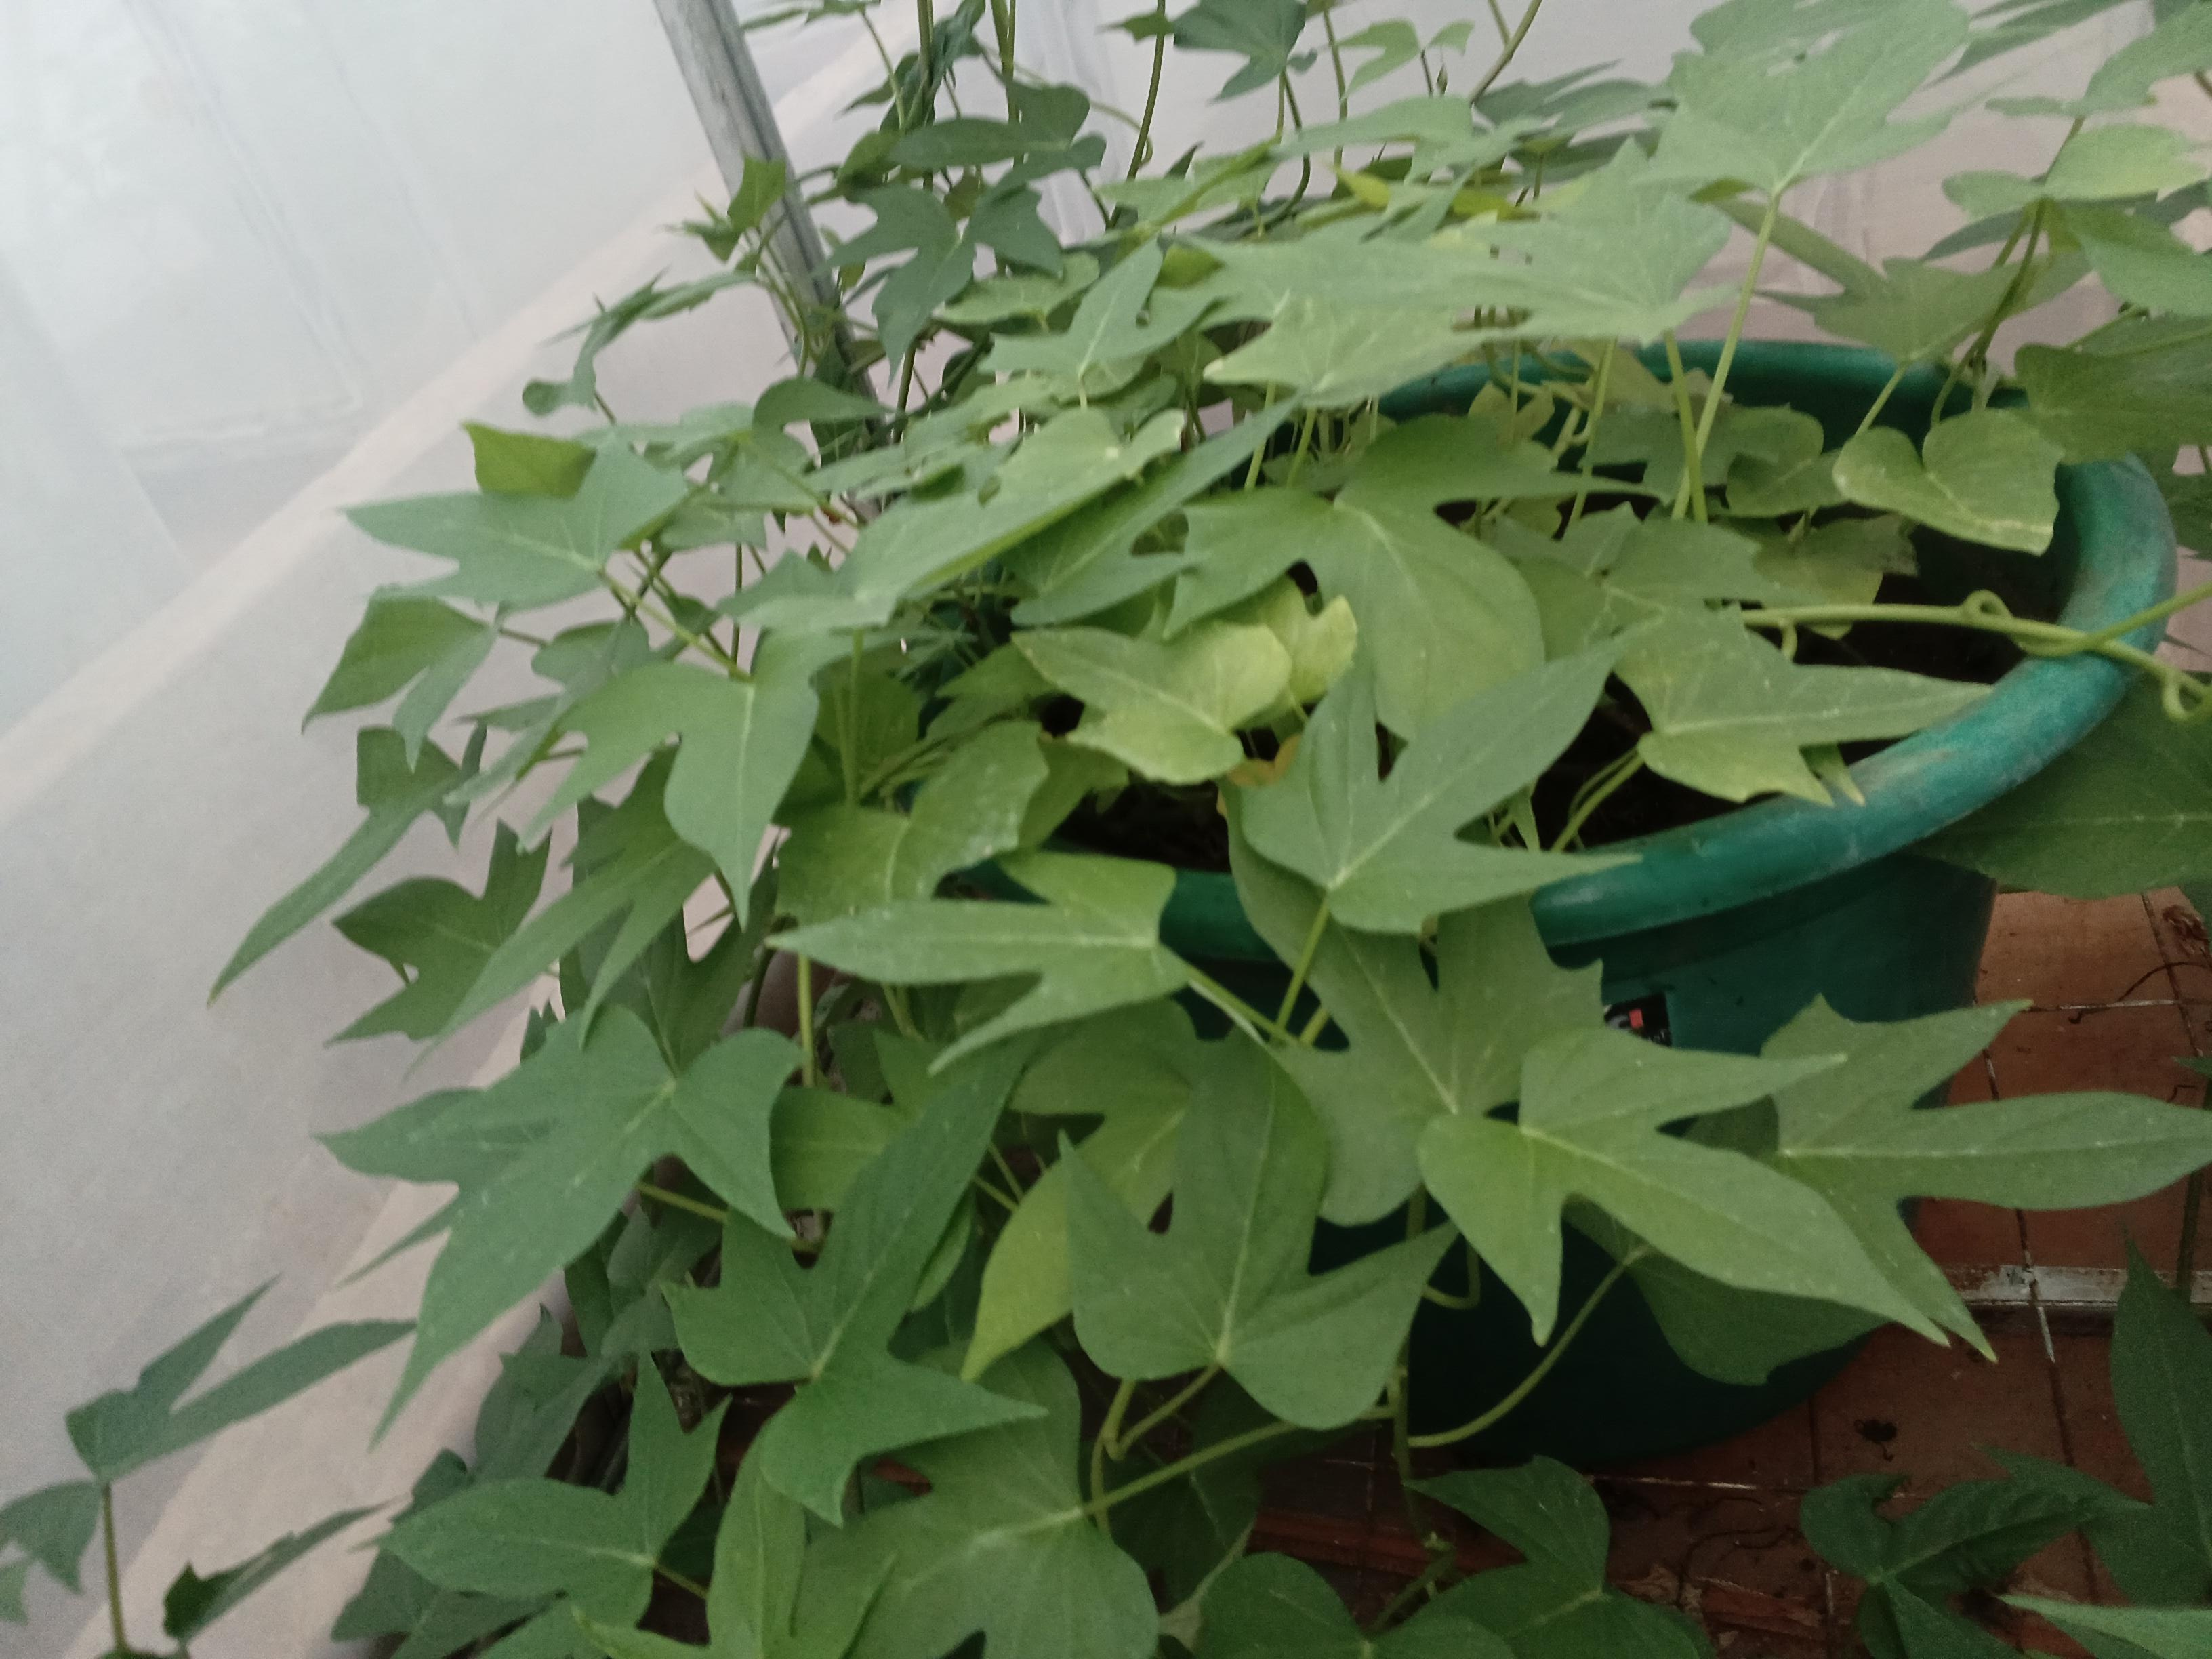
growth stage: vegetative
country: Kenya
